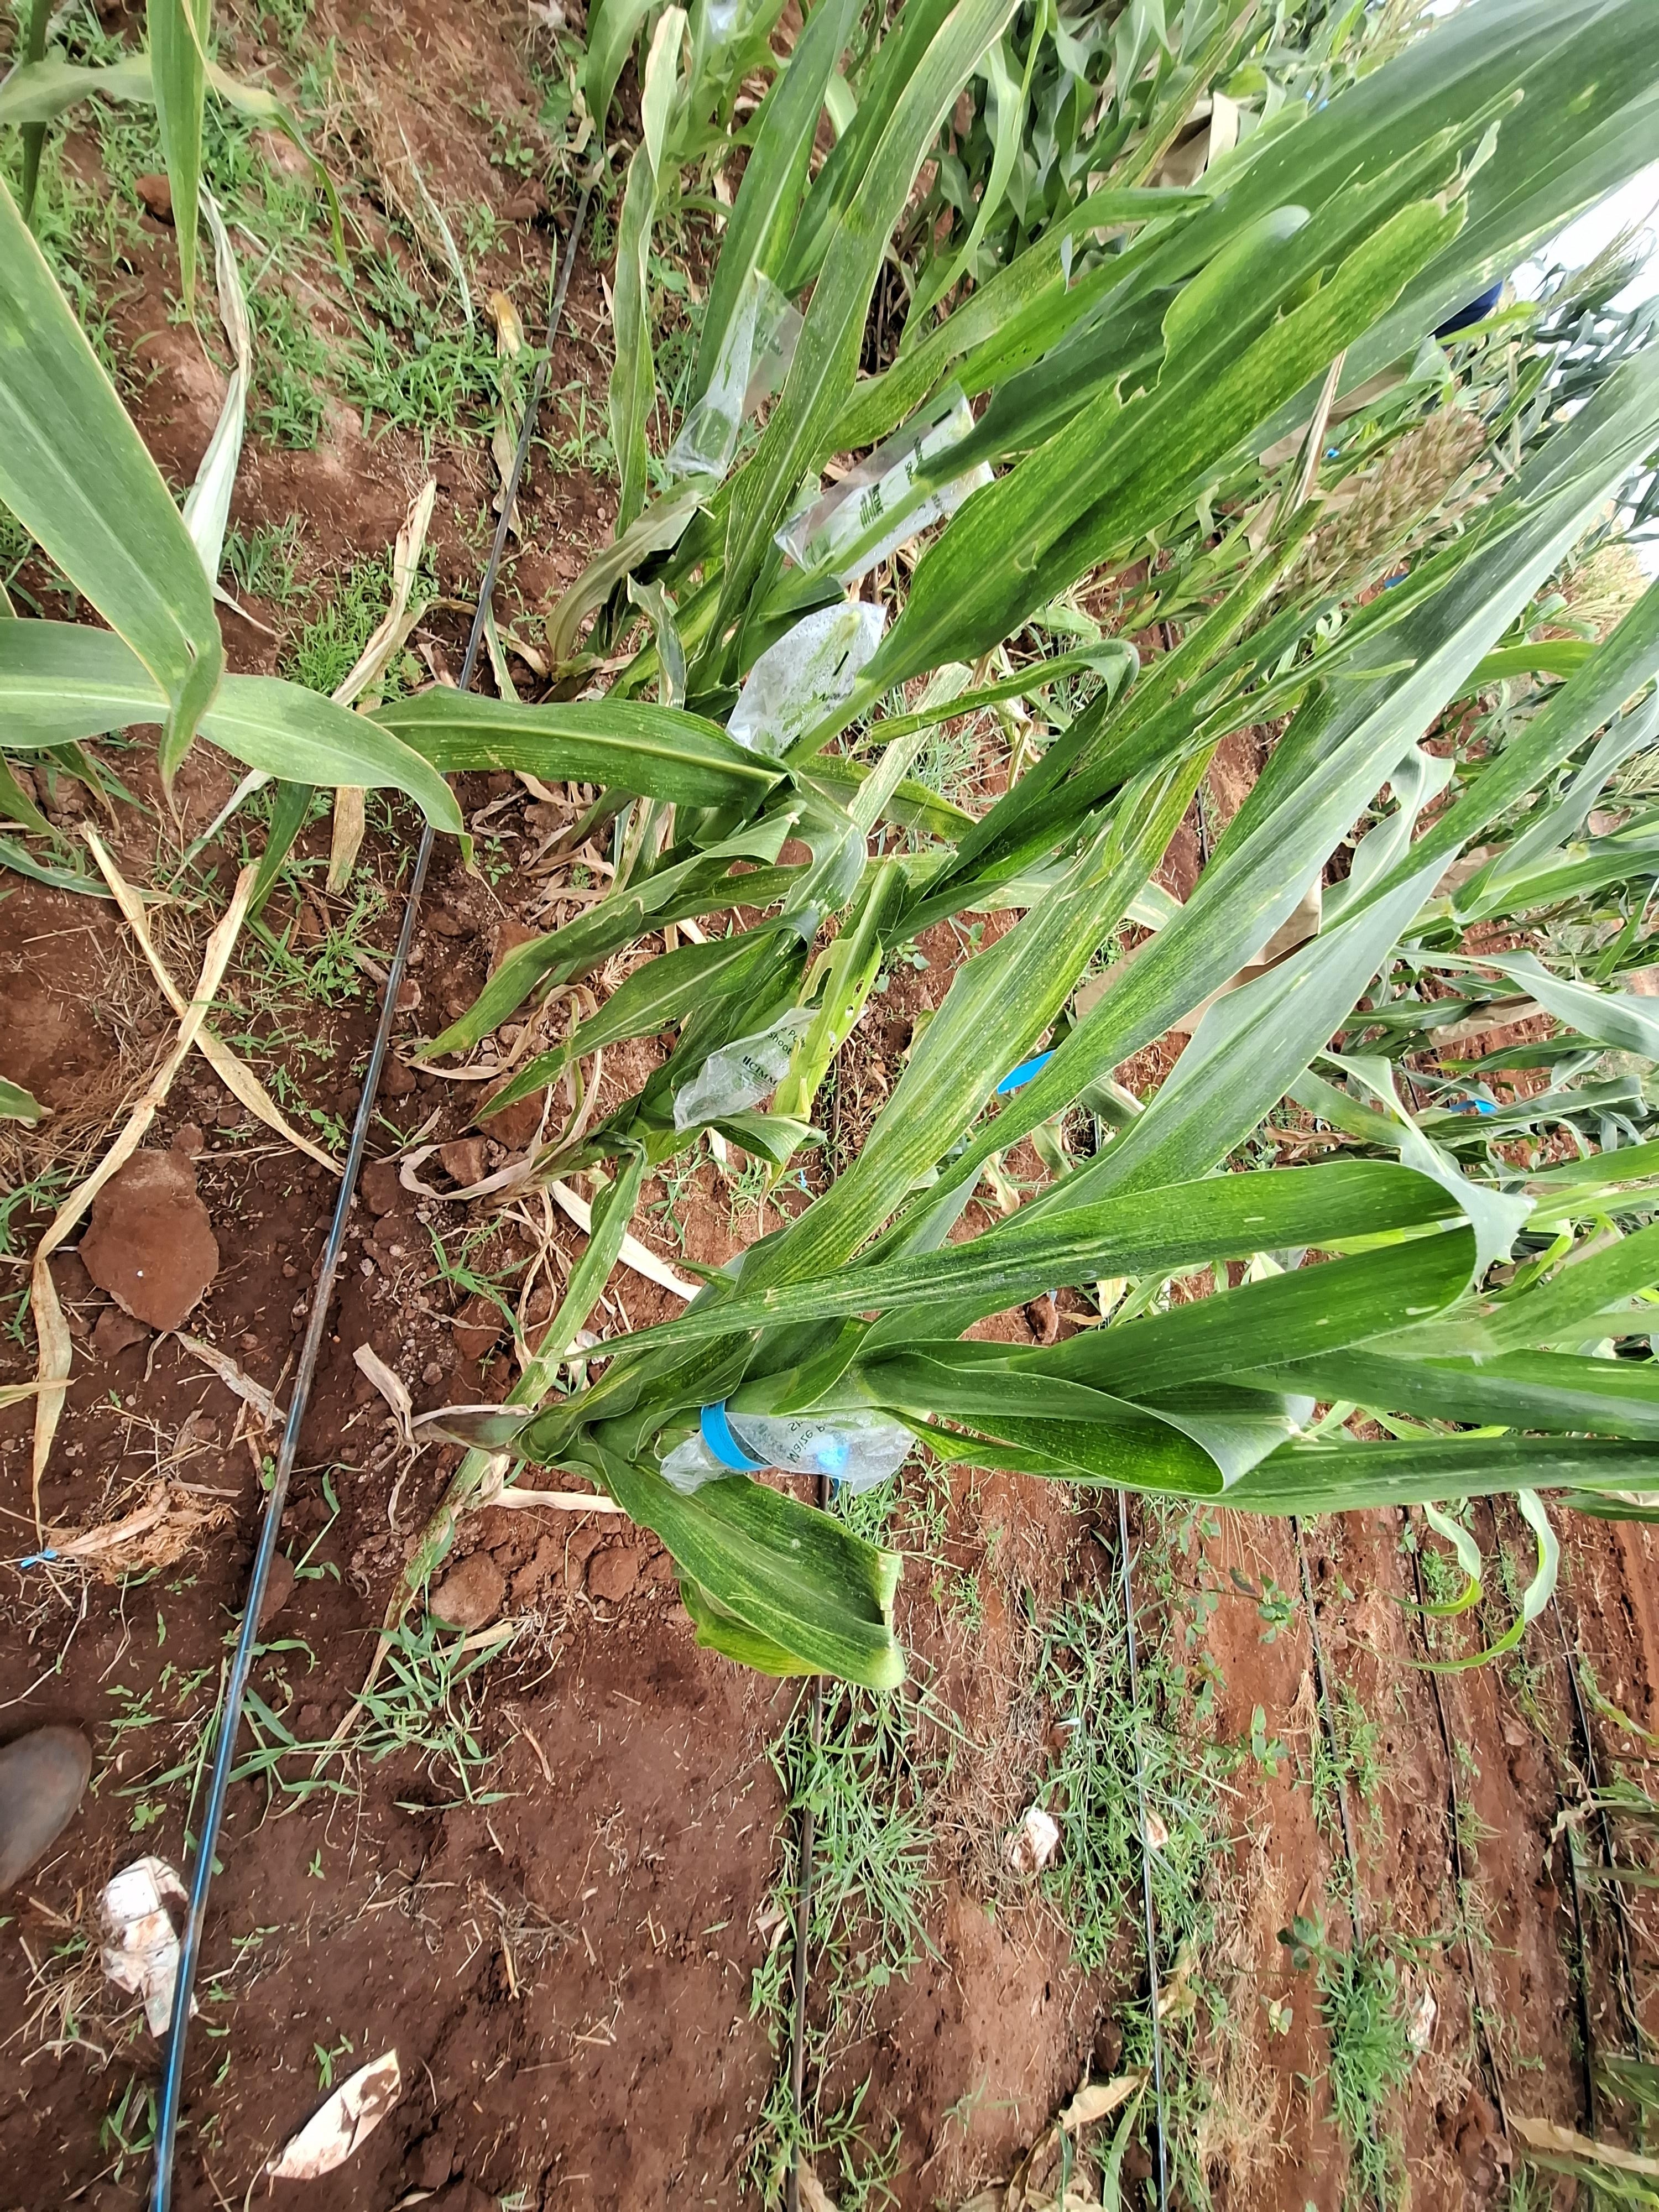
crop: maize
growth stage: flowering
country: Kenya
